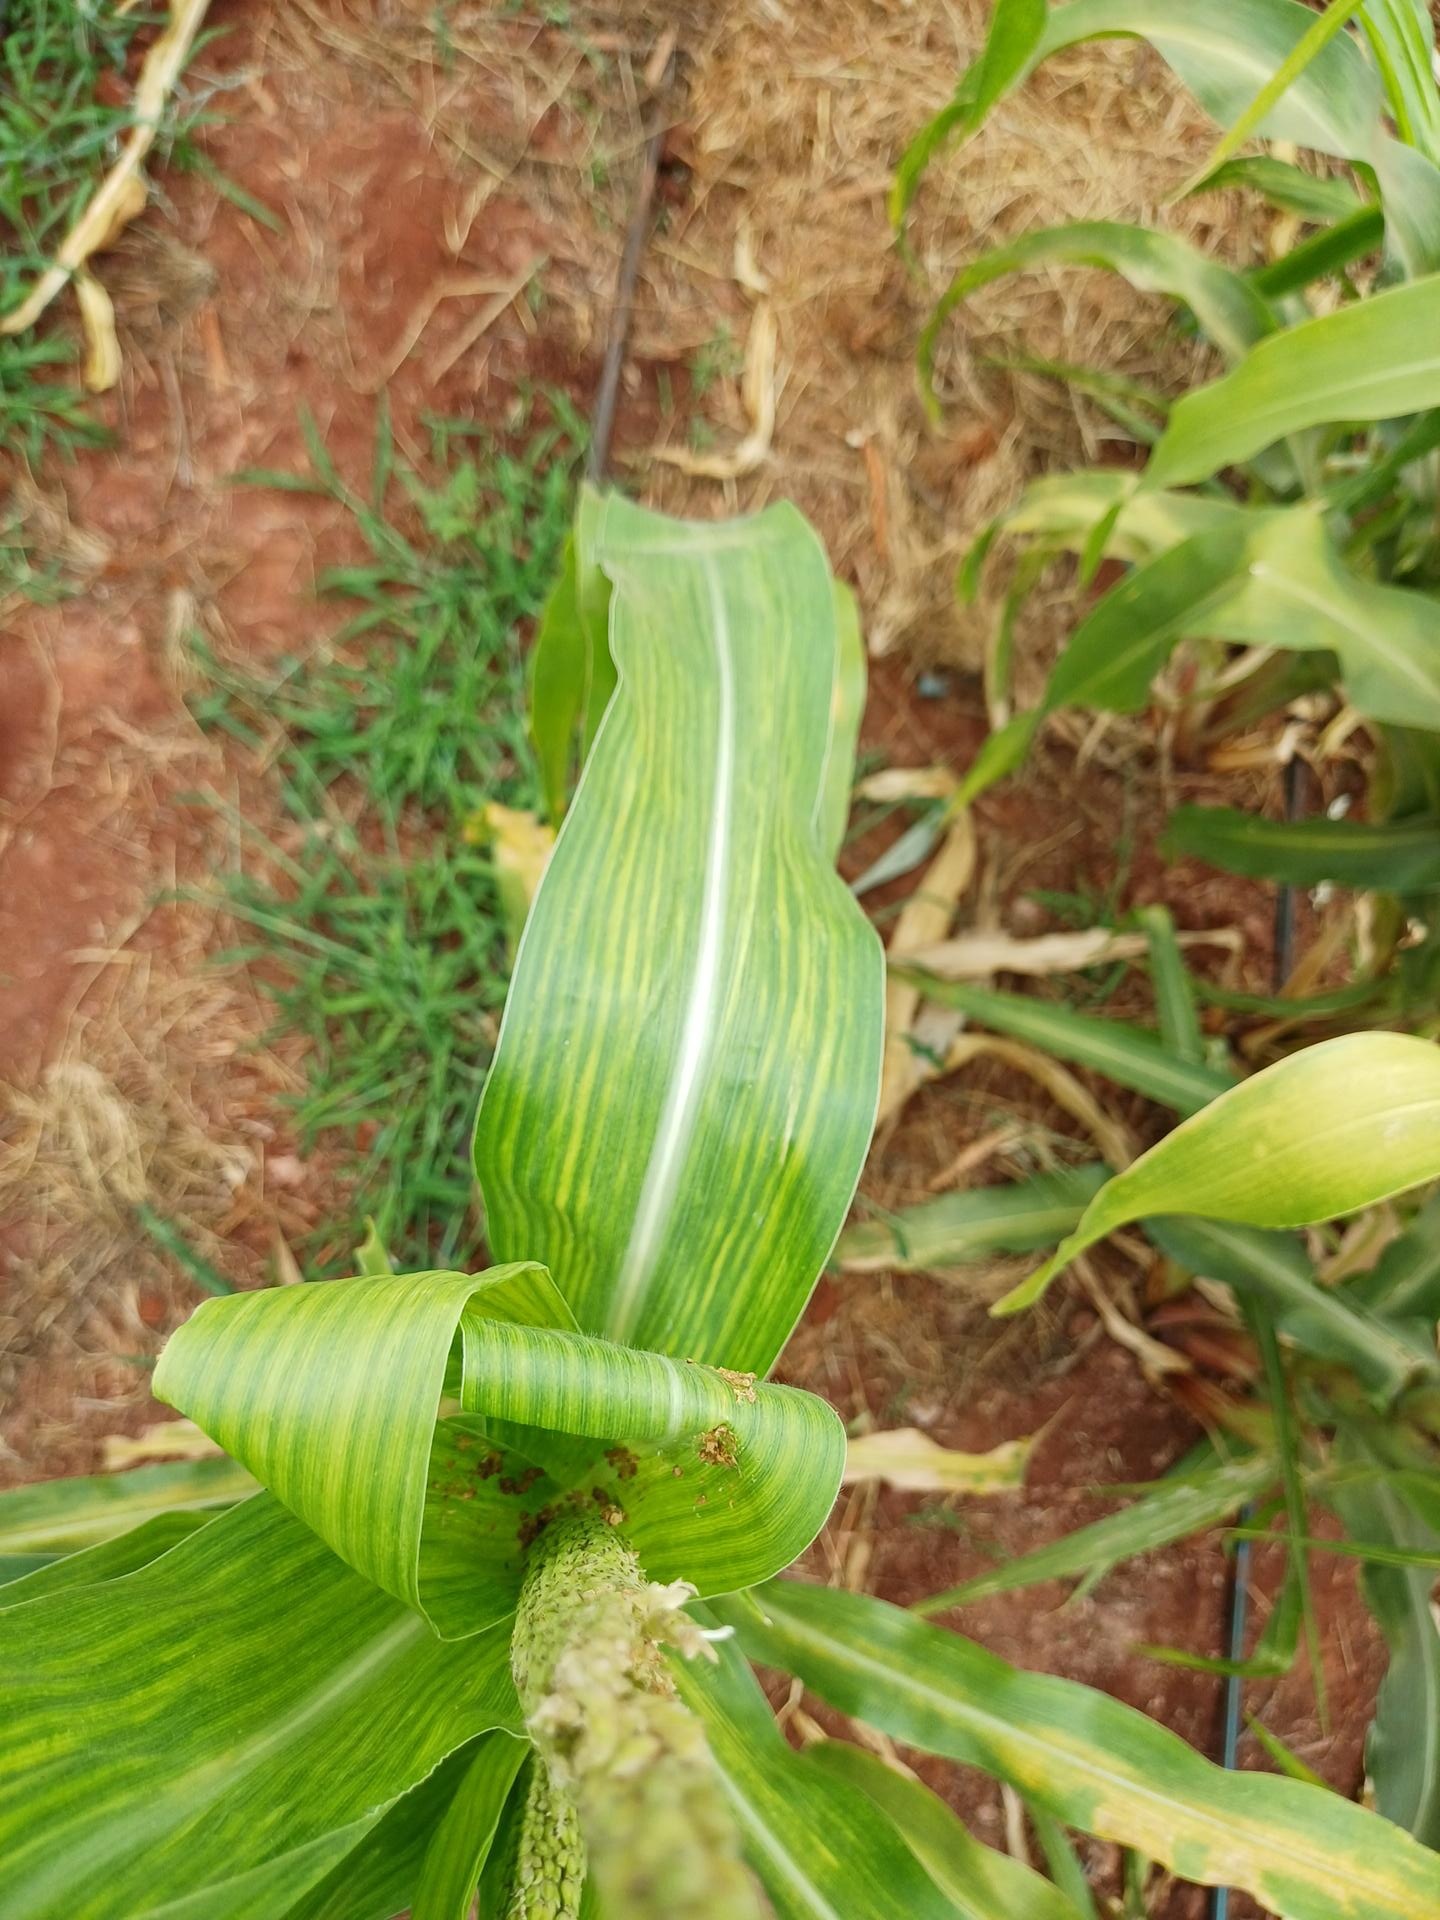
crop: maize
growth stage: flowering
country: Kenya
